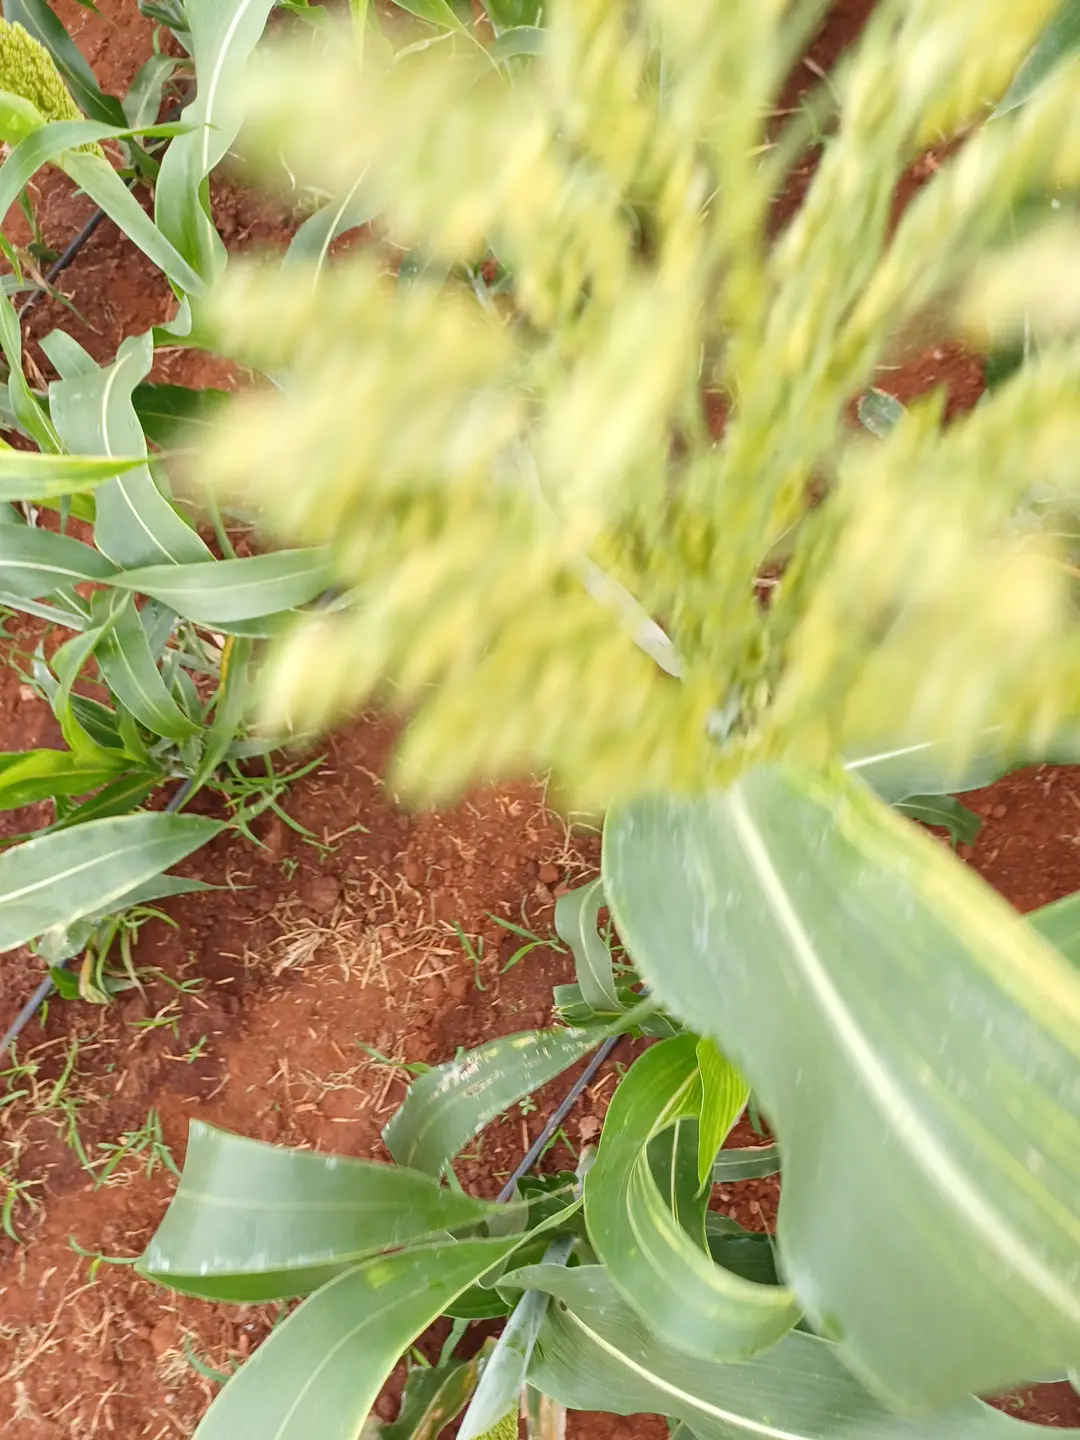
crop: sorghum
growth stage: heading tuber
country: Kenya
